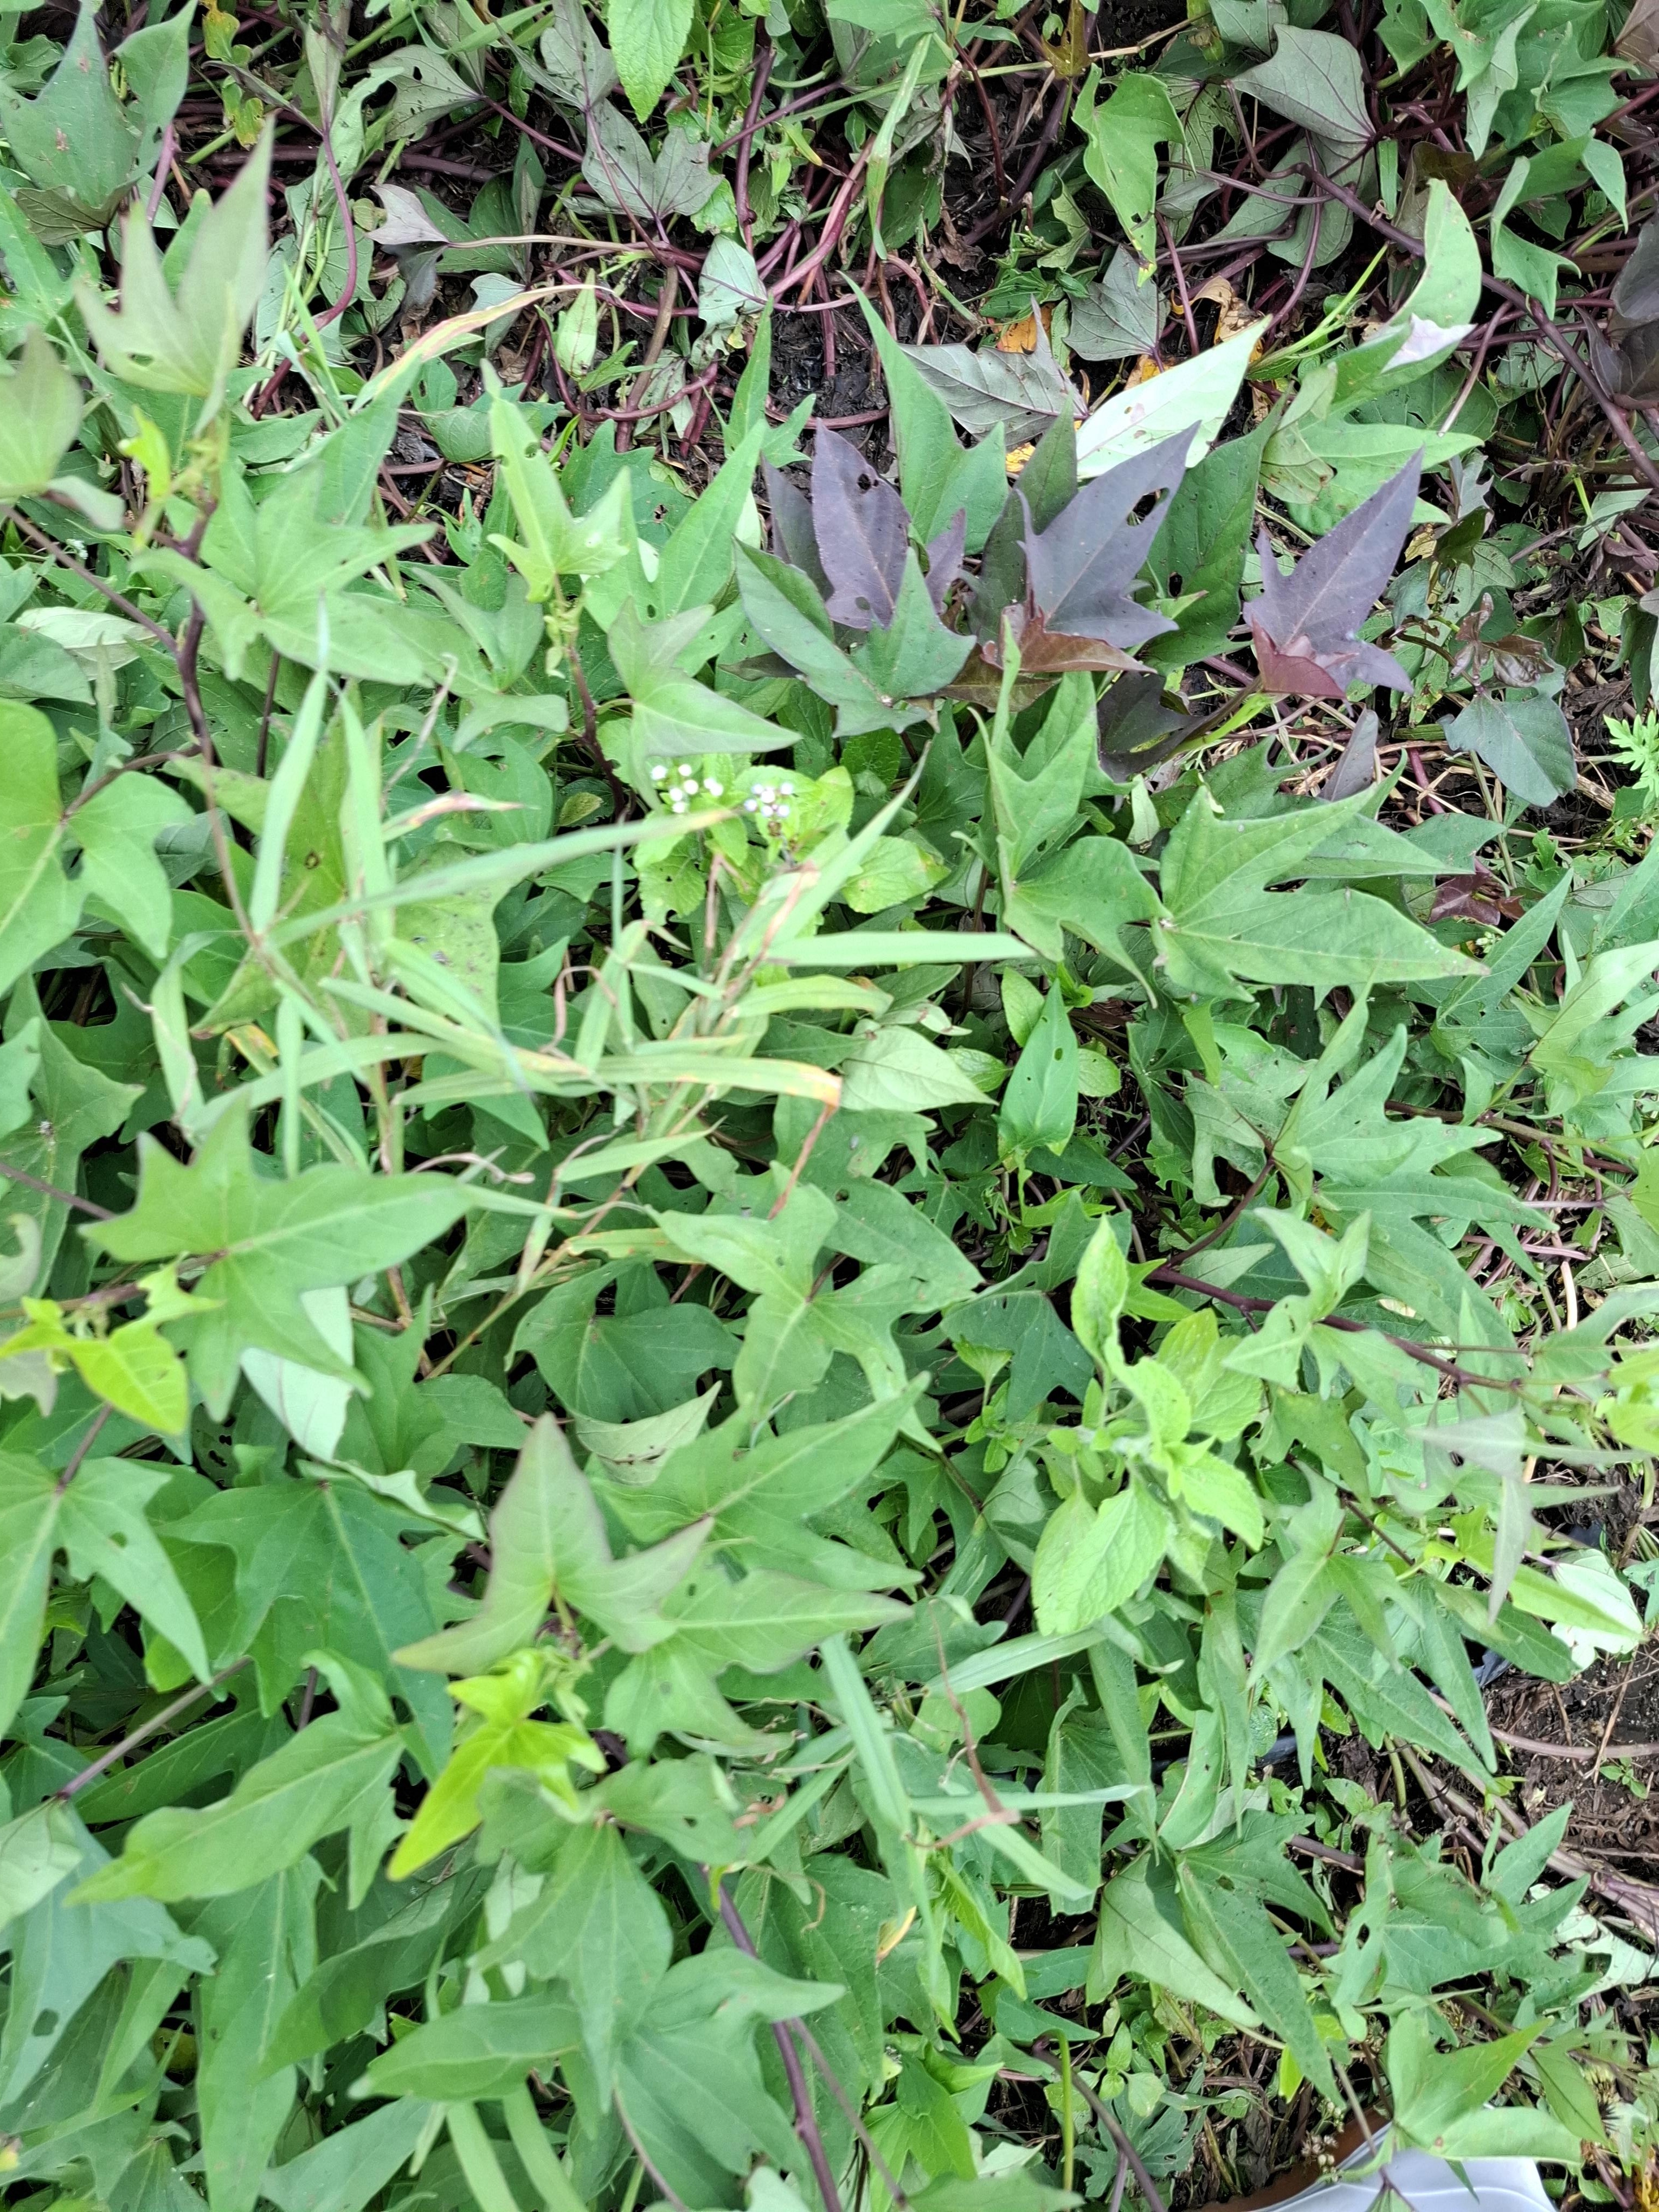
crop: sorghum
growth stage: harvest maturity
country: Tanzania
